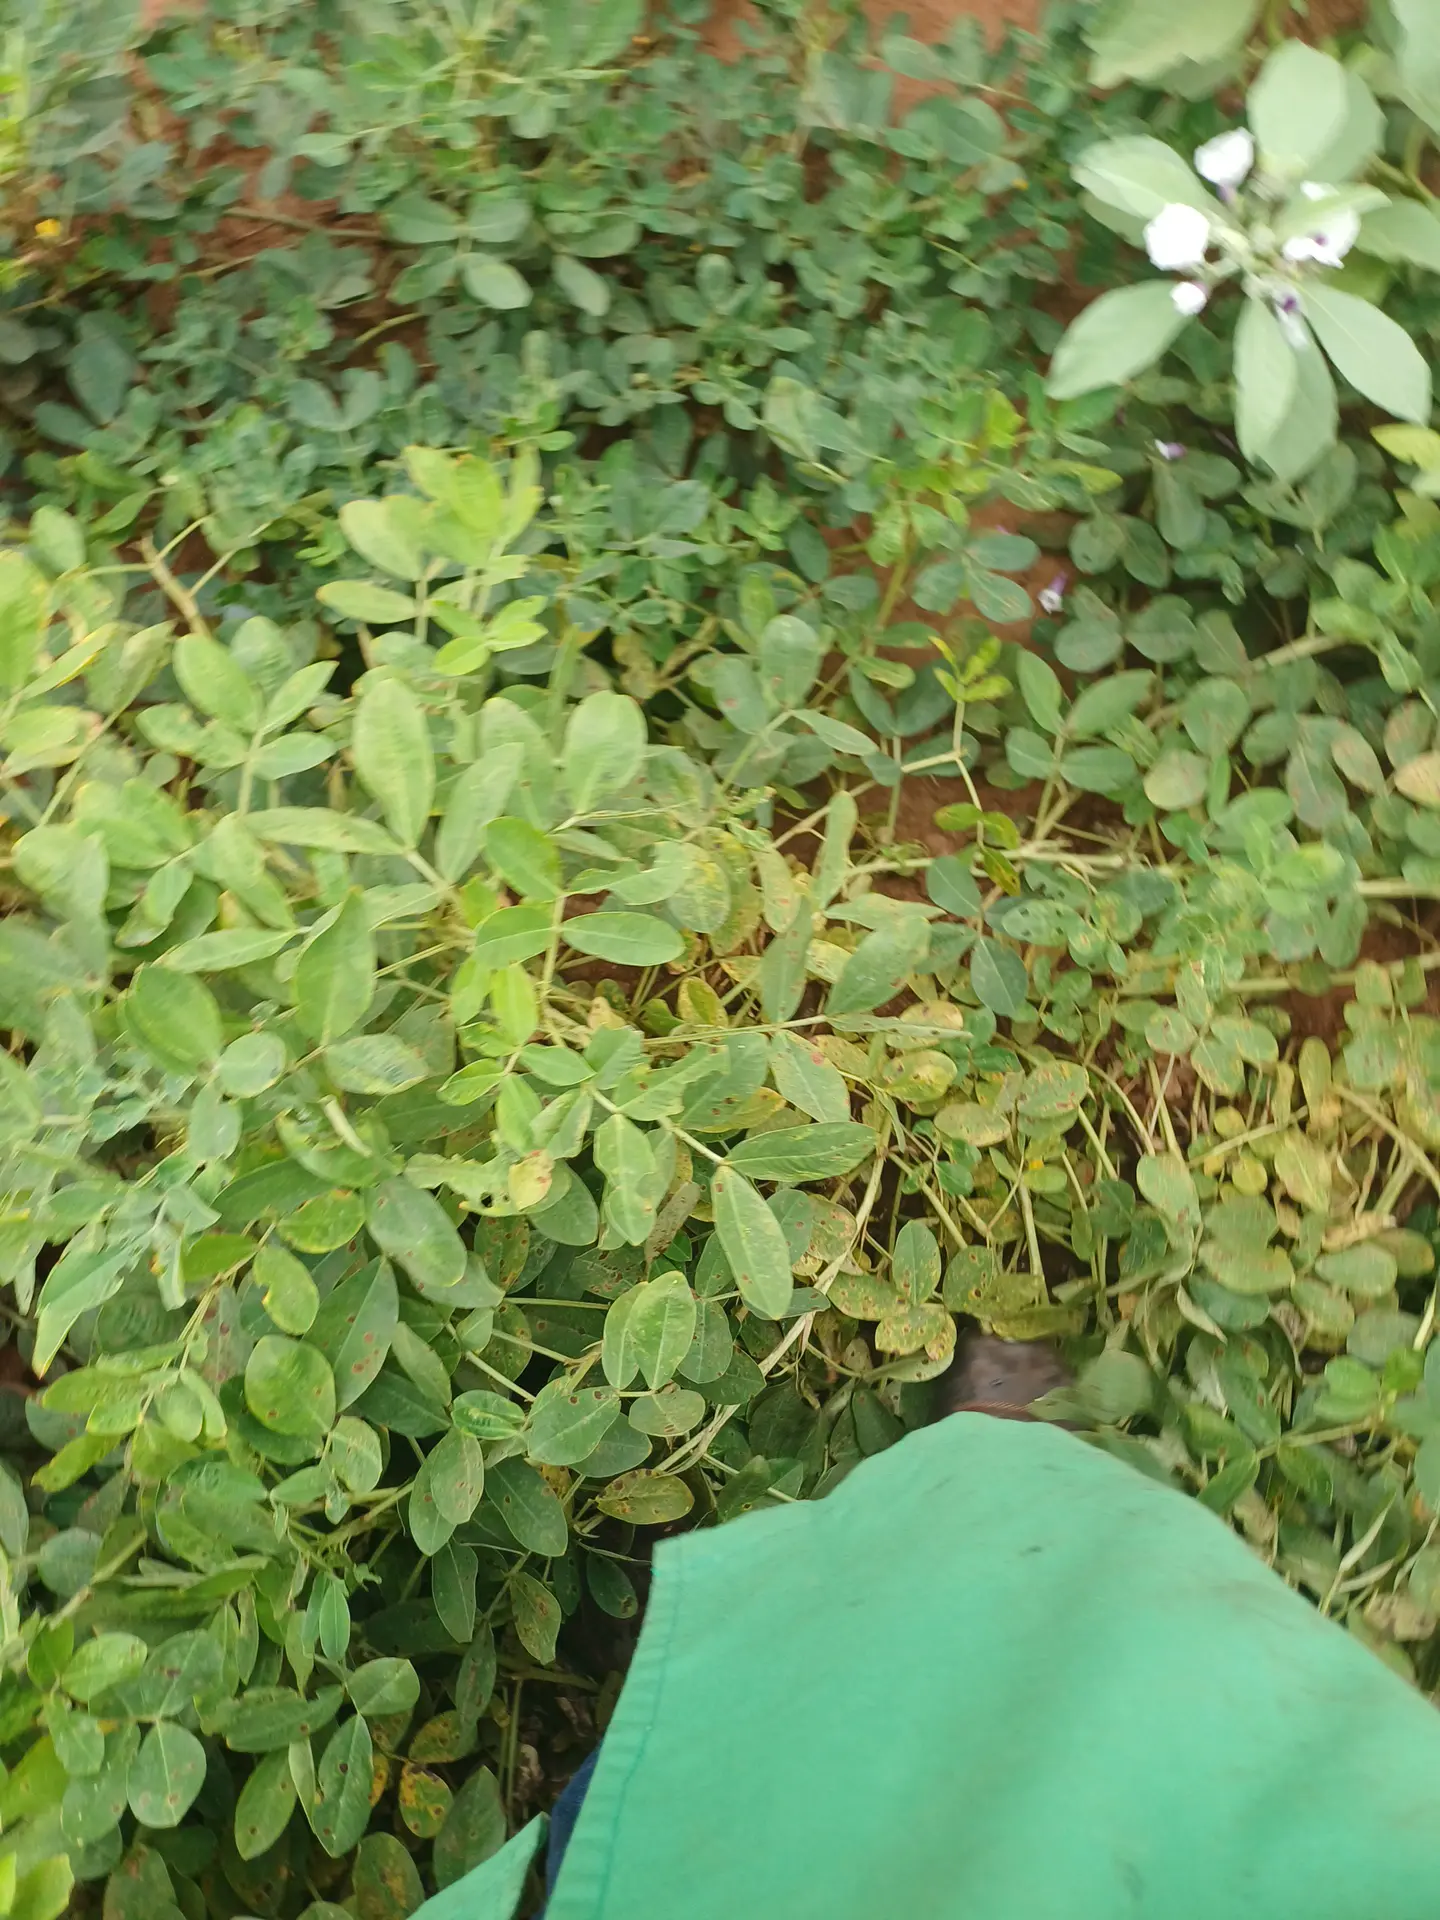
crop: groundnut
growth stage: pegging
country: Kenya
